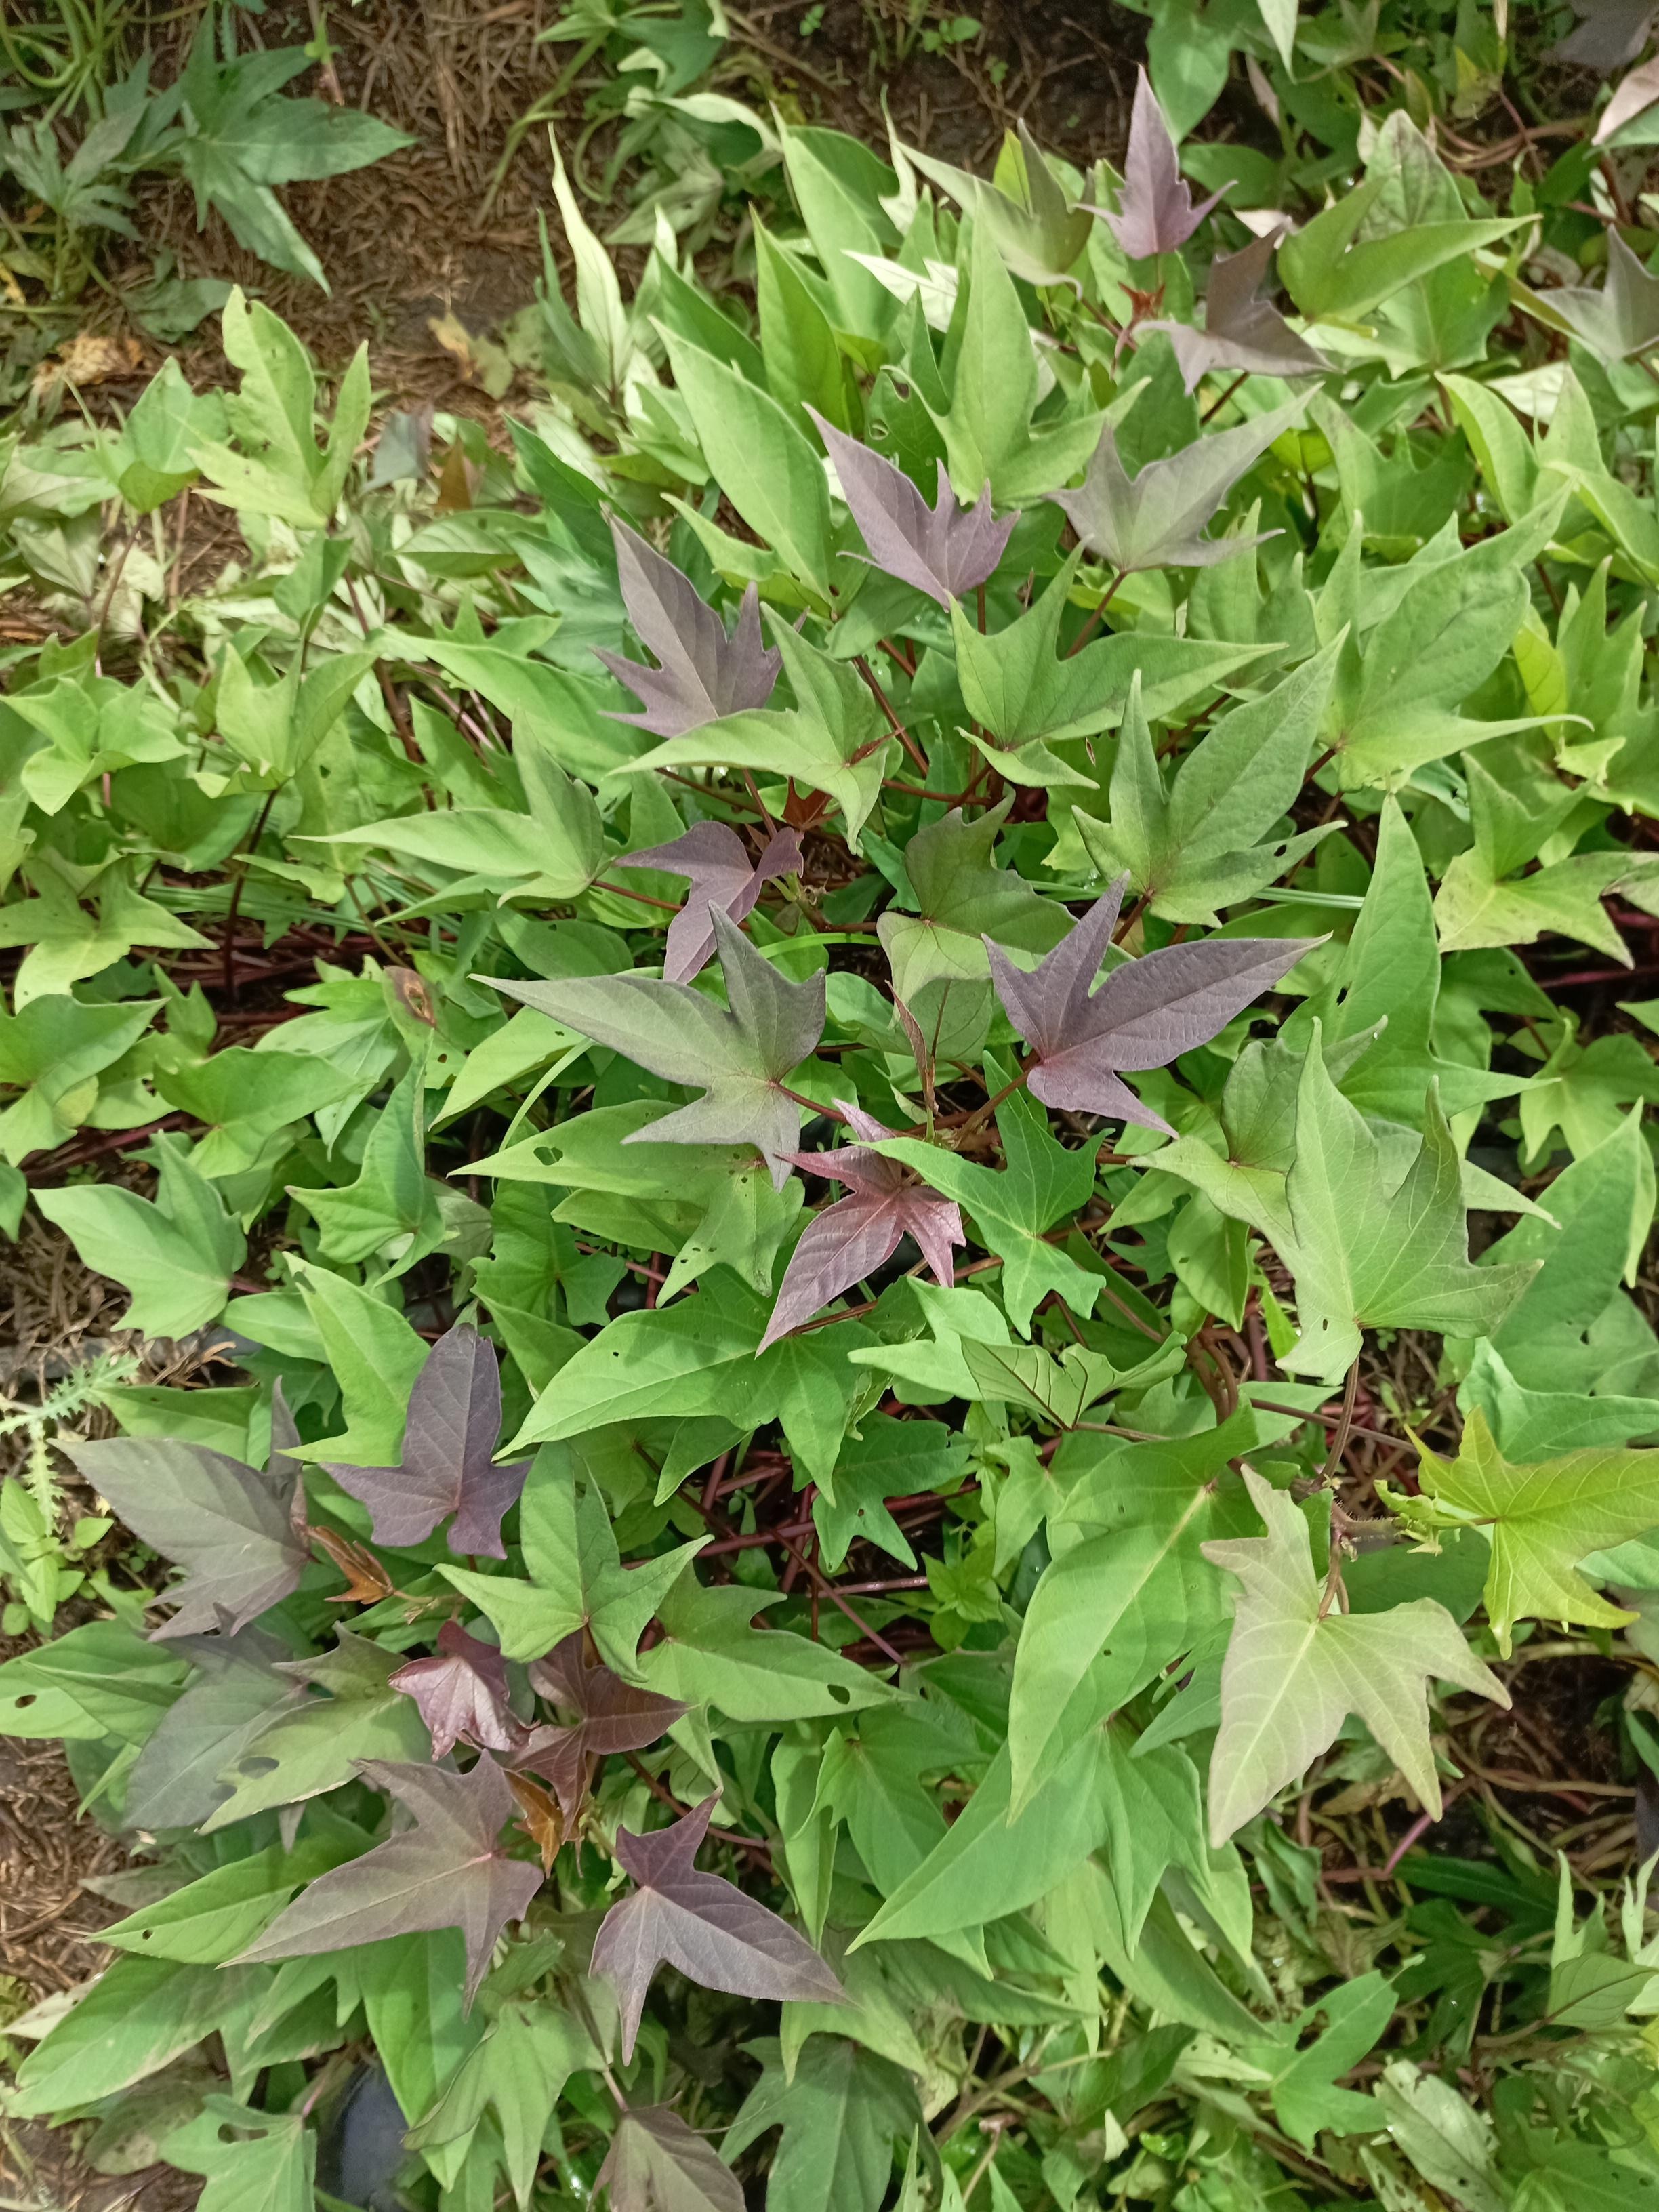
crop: sweet potato
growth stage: vegetative
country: Tanzania
